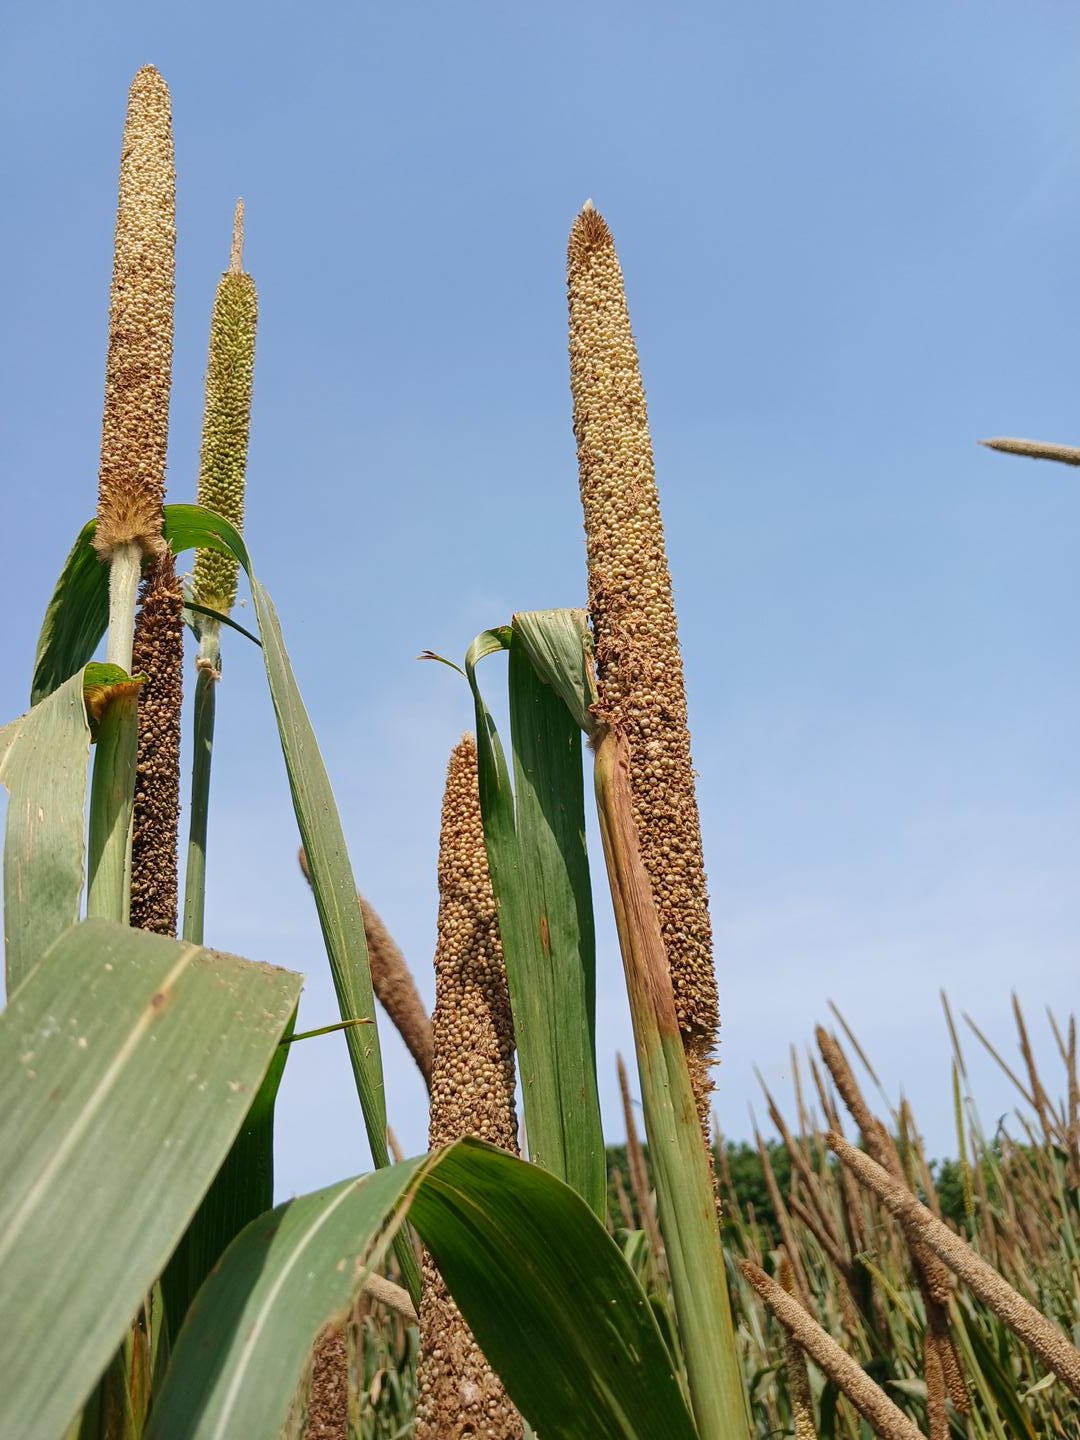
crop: pearl millet
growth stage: maturity
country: Senegal
